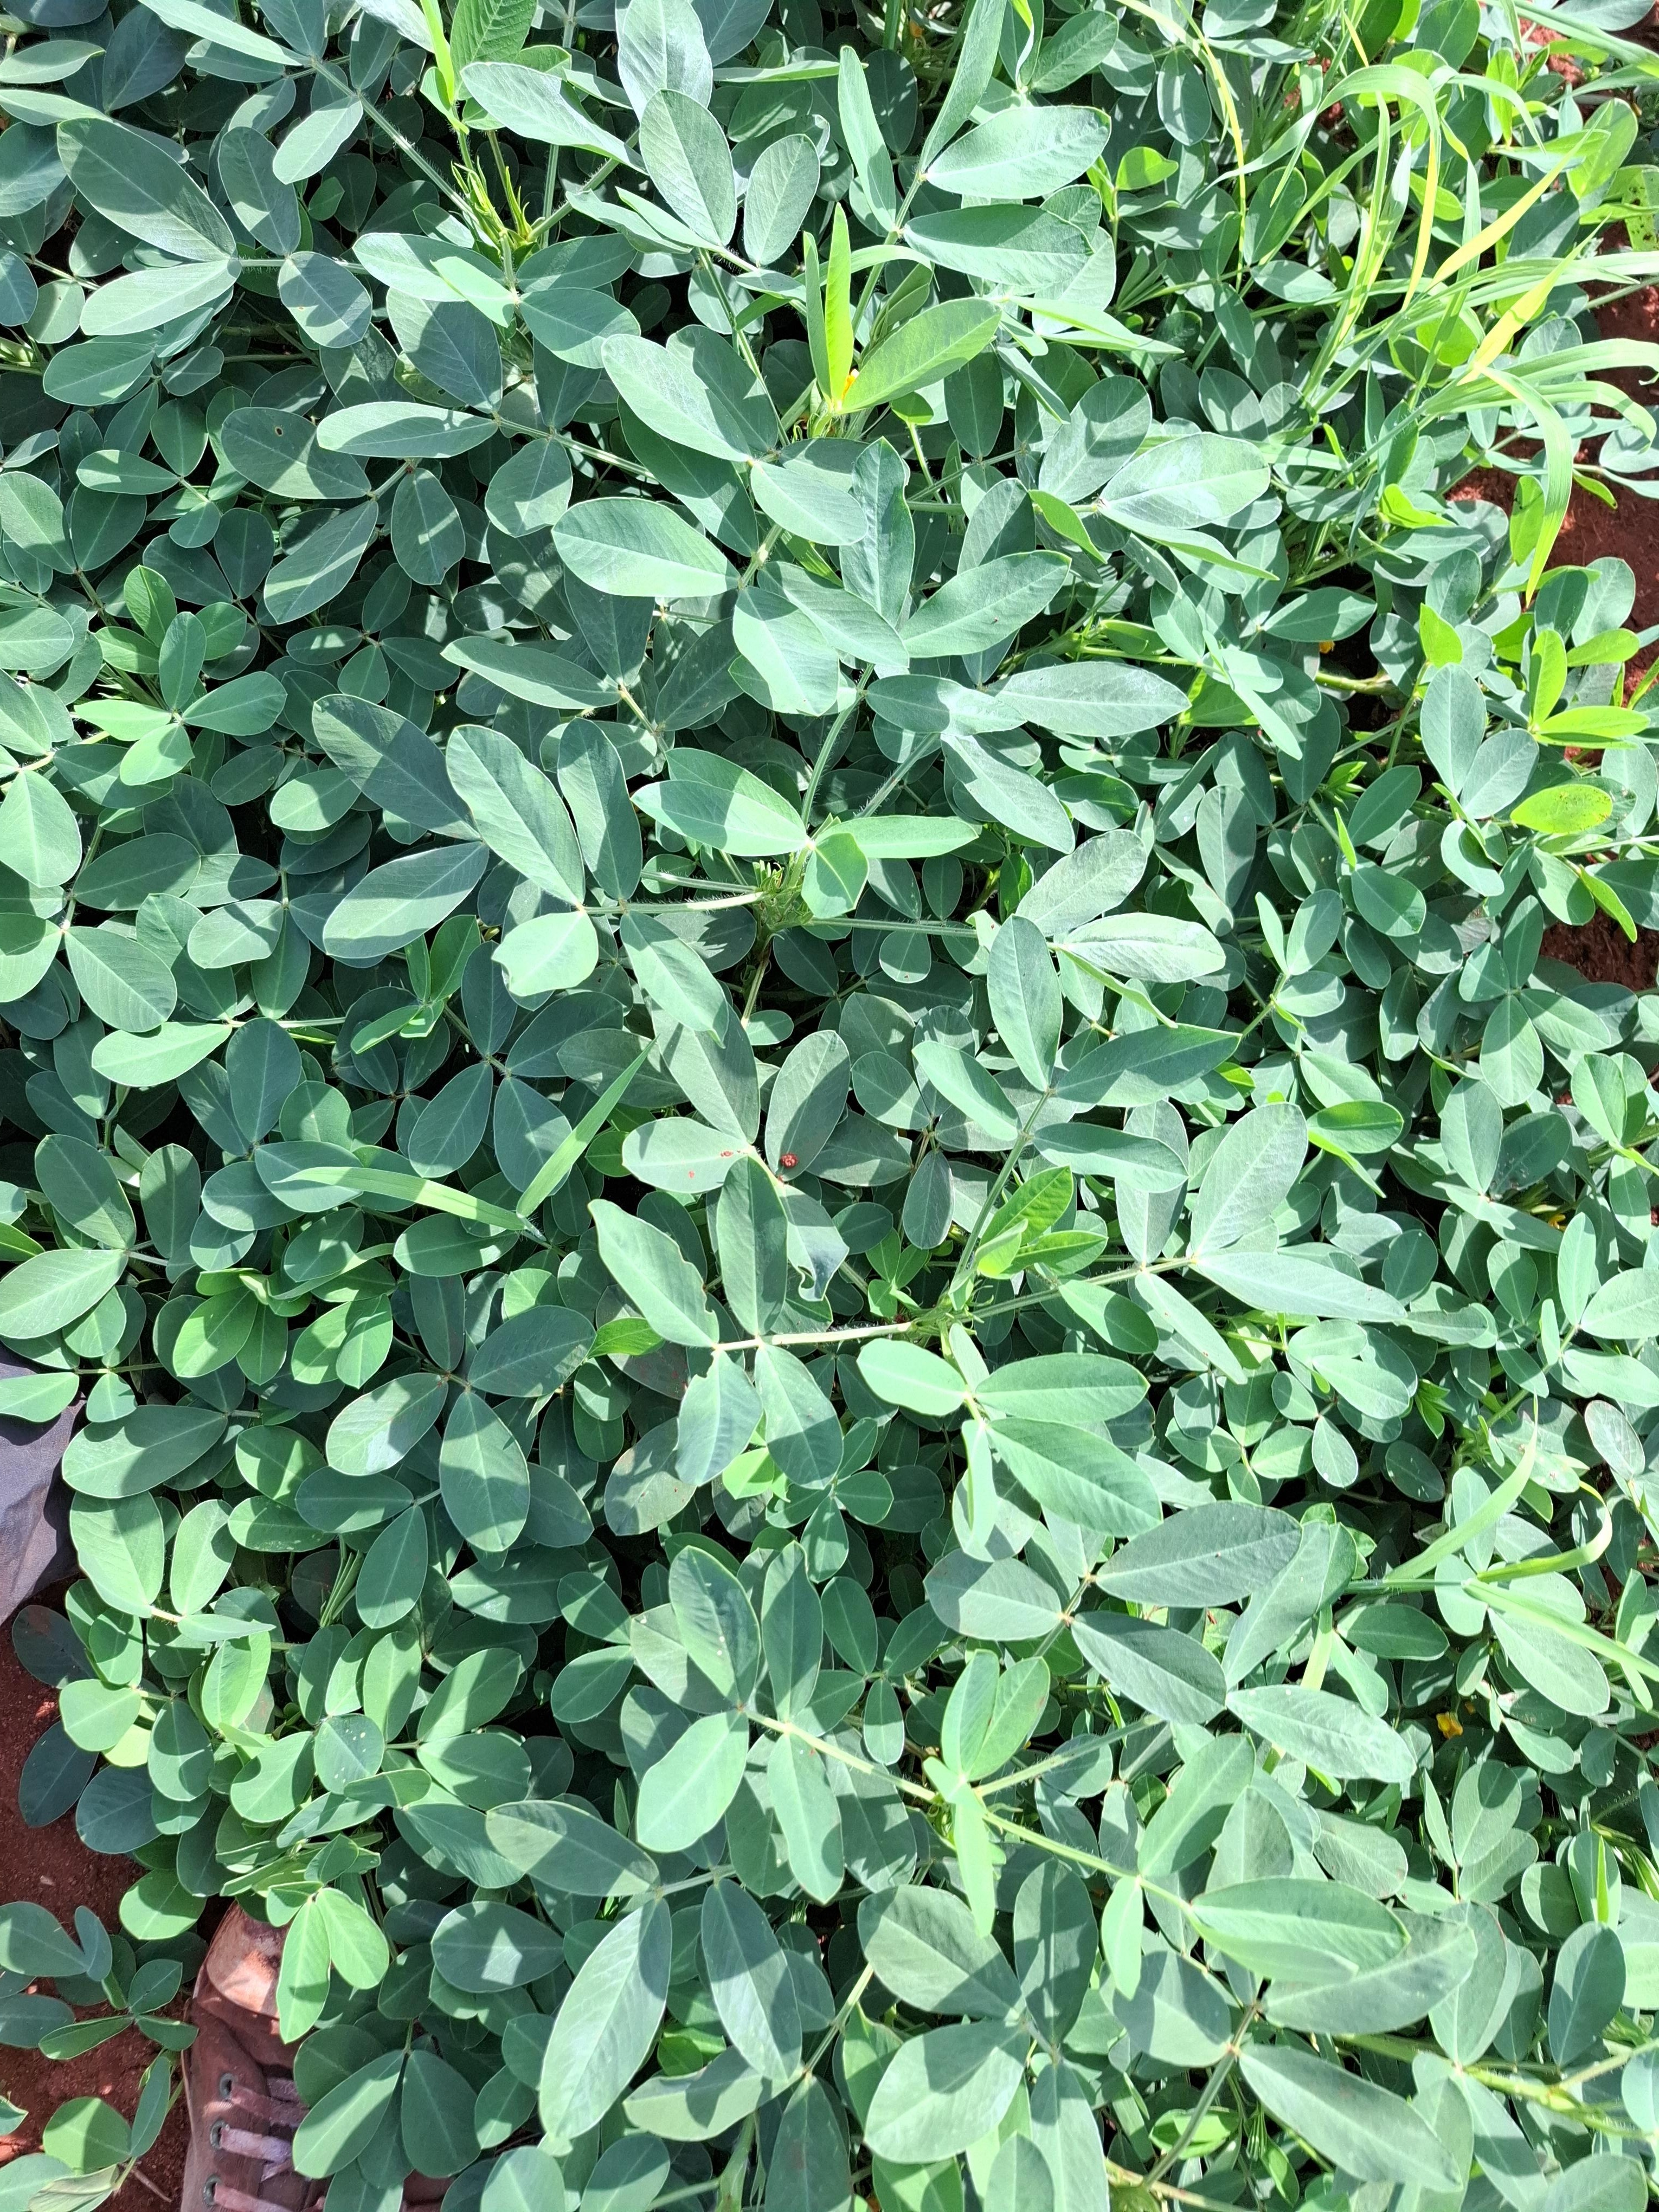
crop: groundnut
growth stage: flowering
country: Kenya
